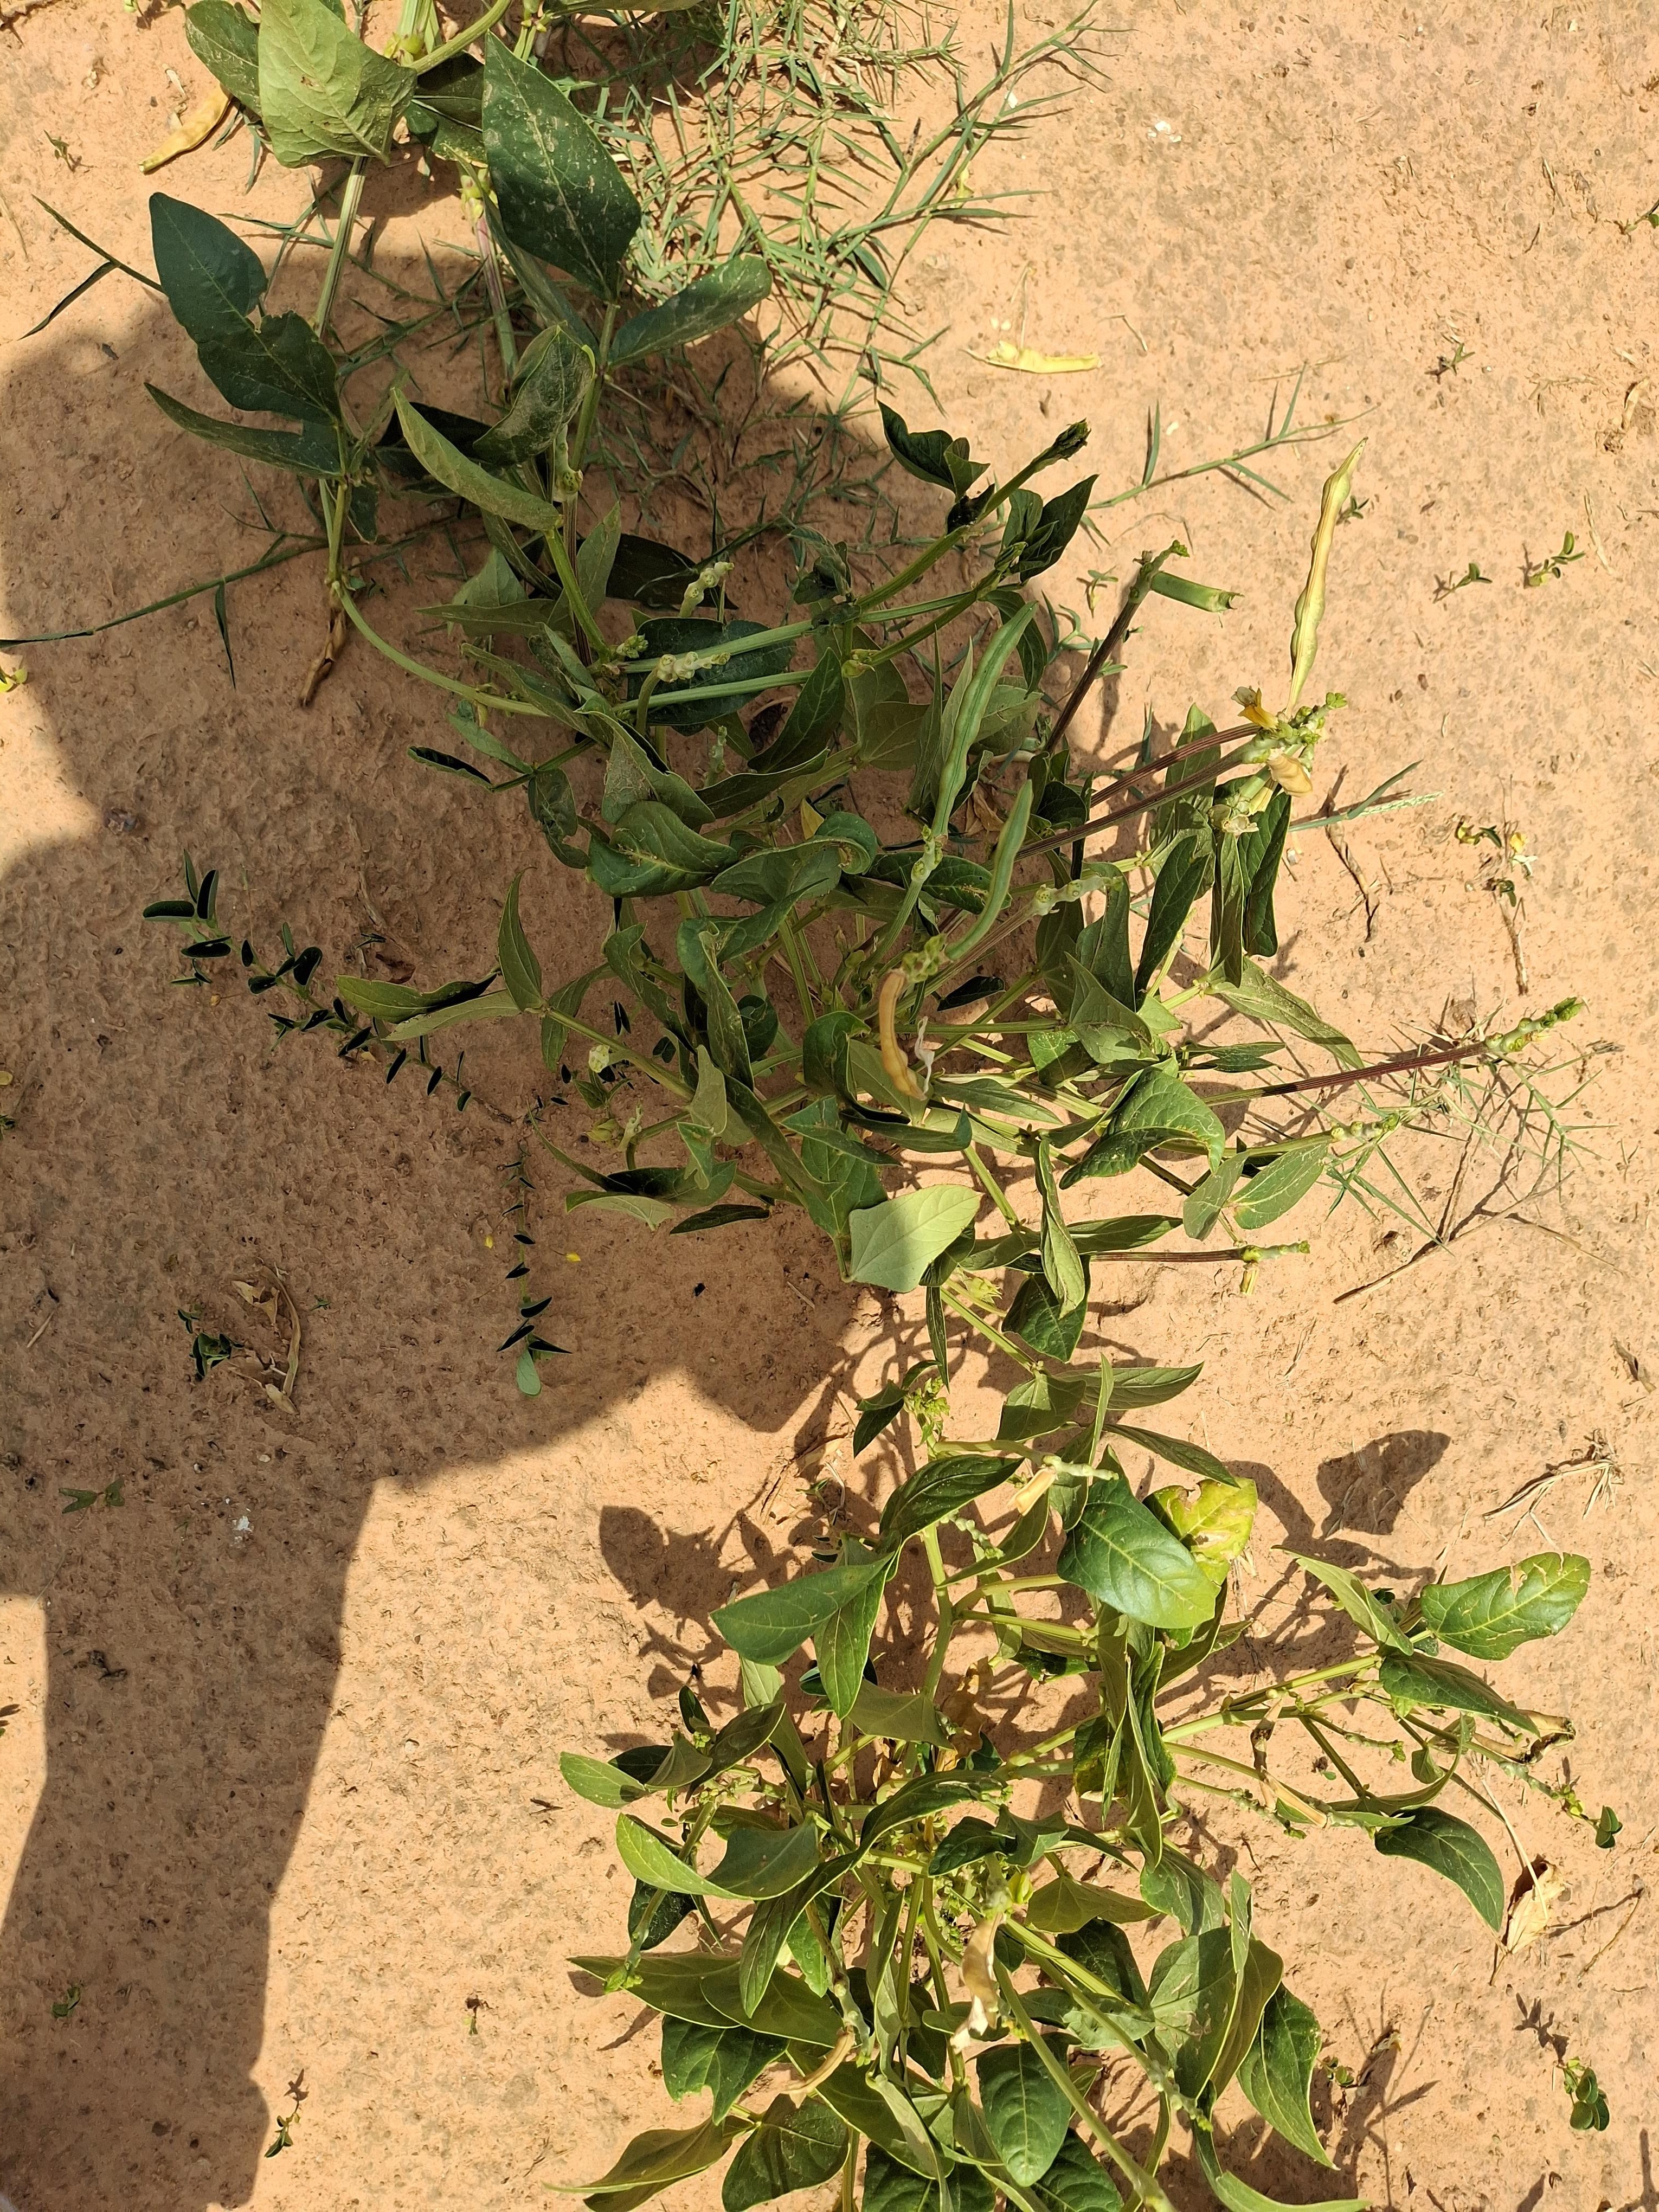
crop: cowpea
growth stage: harvest maturity
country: Nigeria
